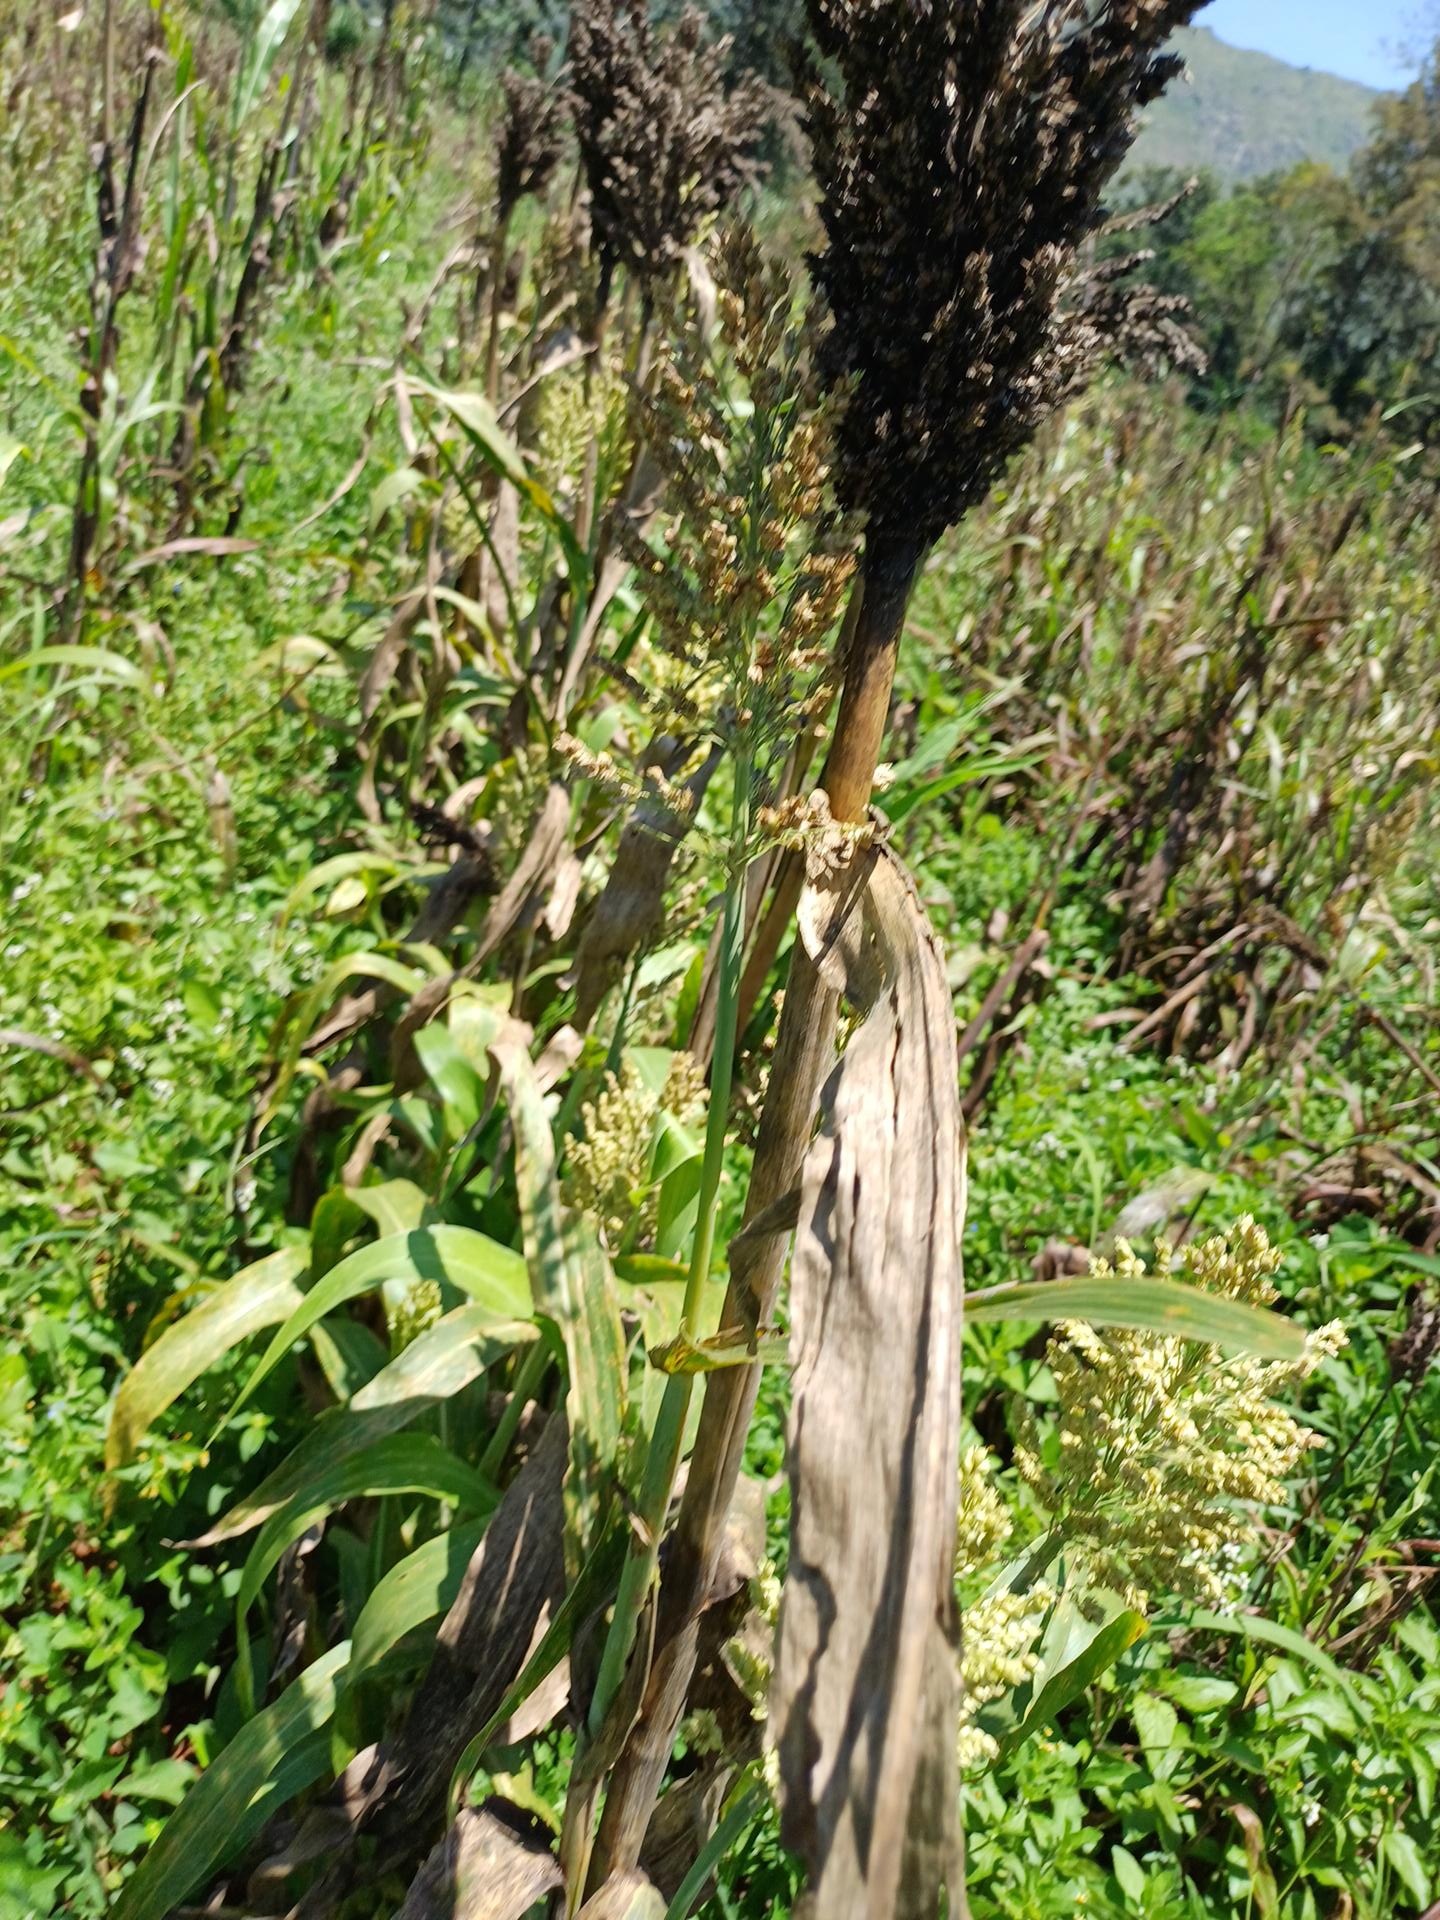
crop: sorghum
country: Kenya
